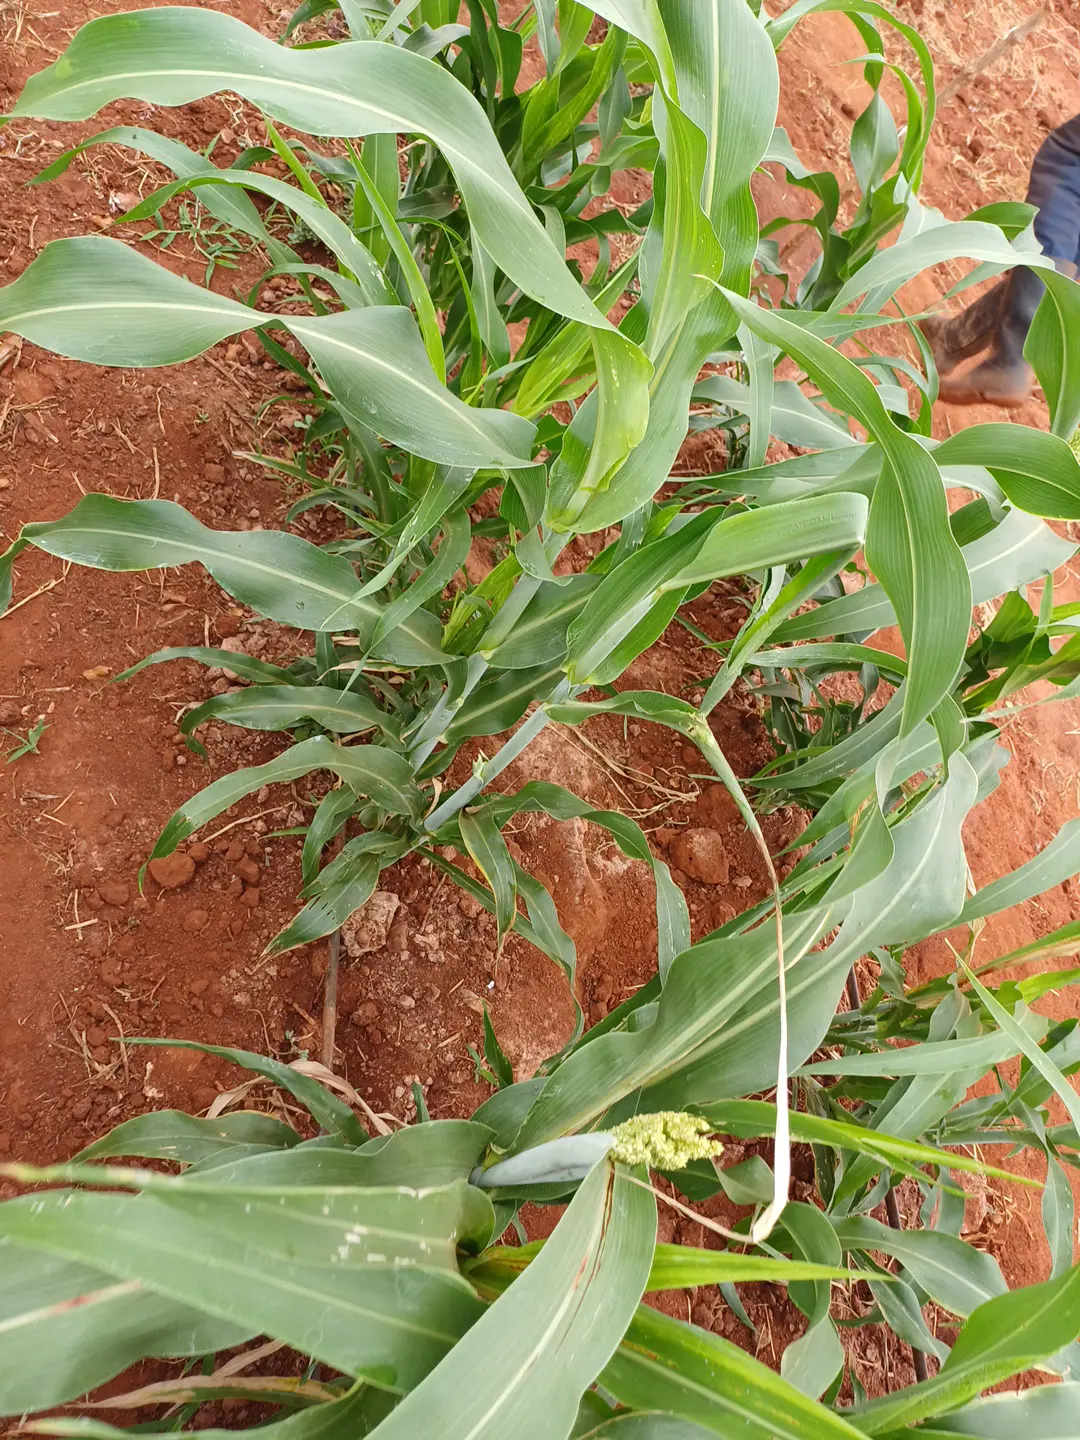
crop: sorghum
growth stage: heading tuber
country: Kenya
